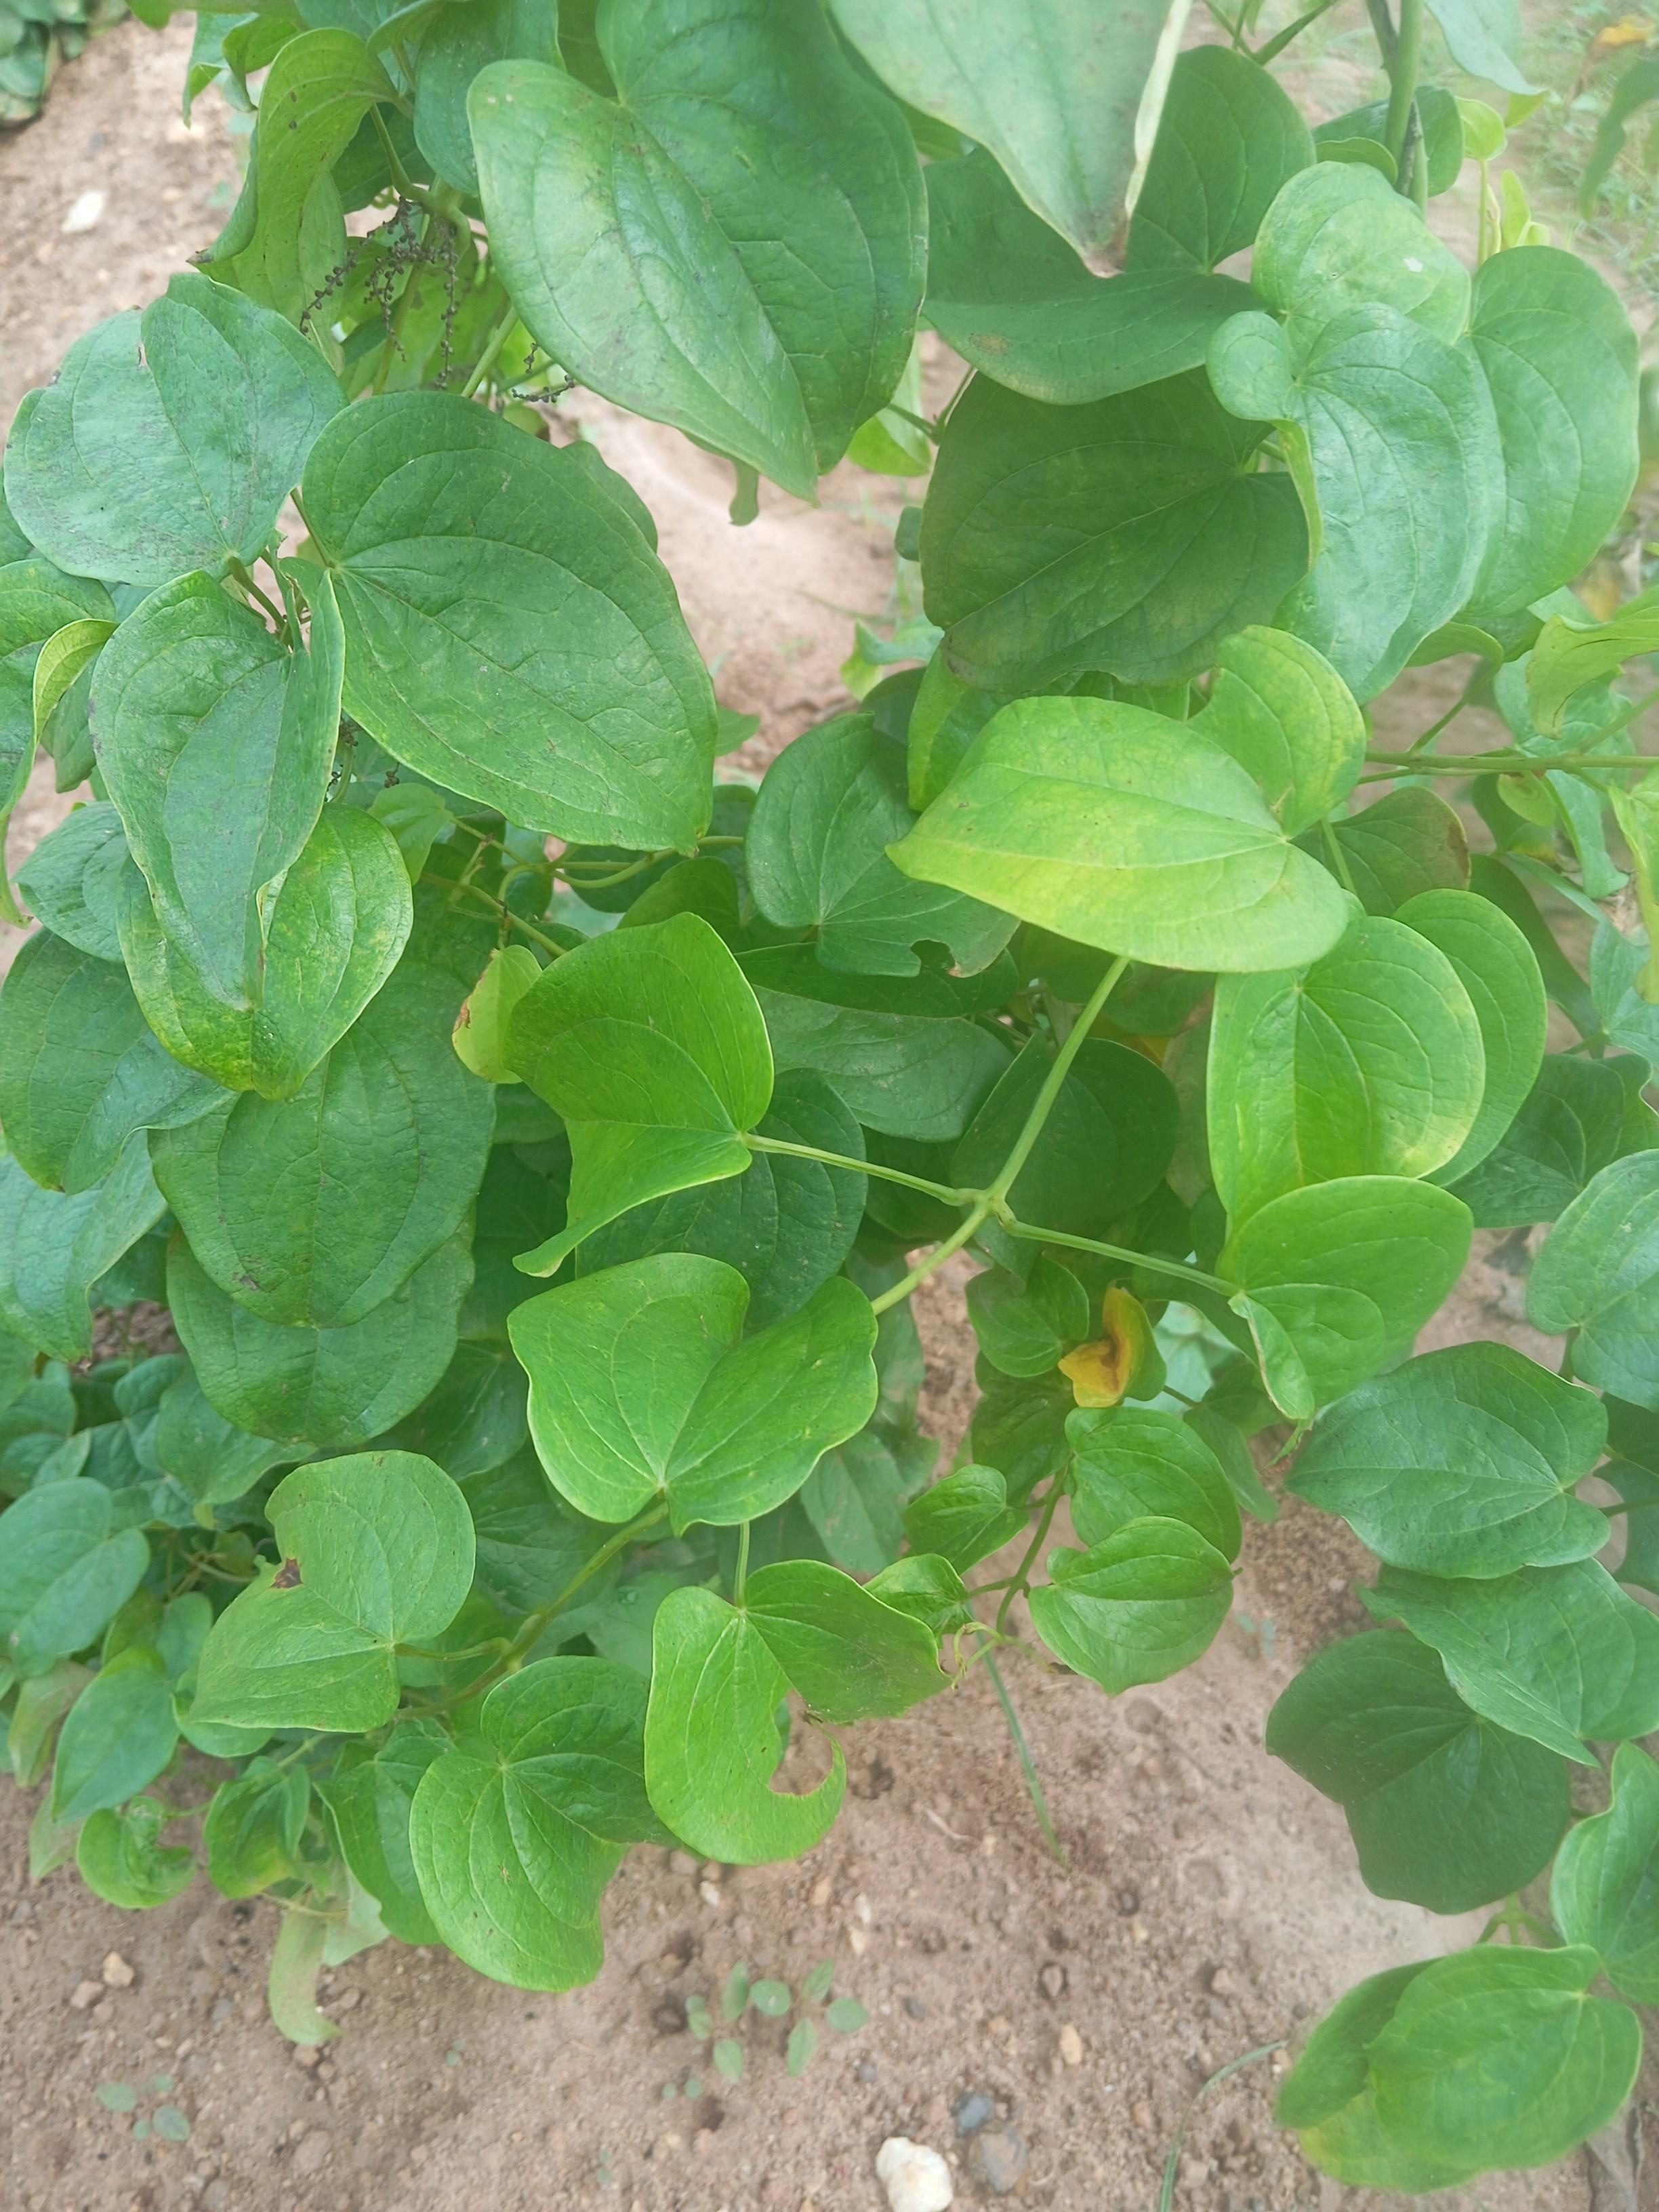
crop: yam
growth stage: sprouting emergence
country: Nigeria
